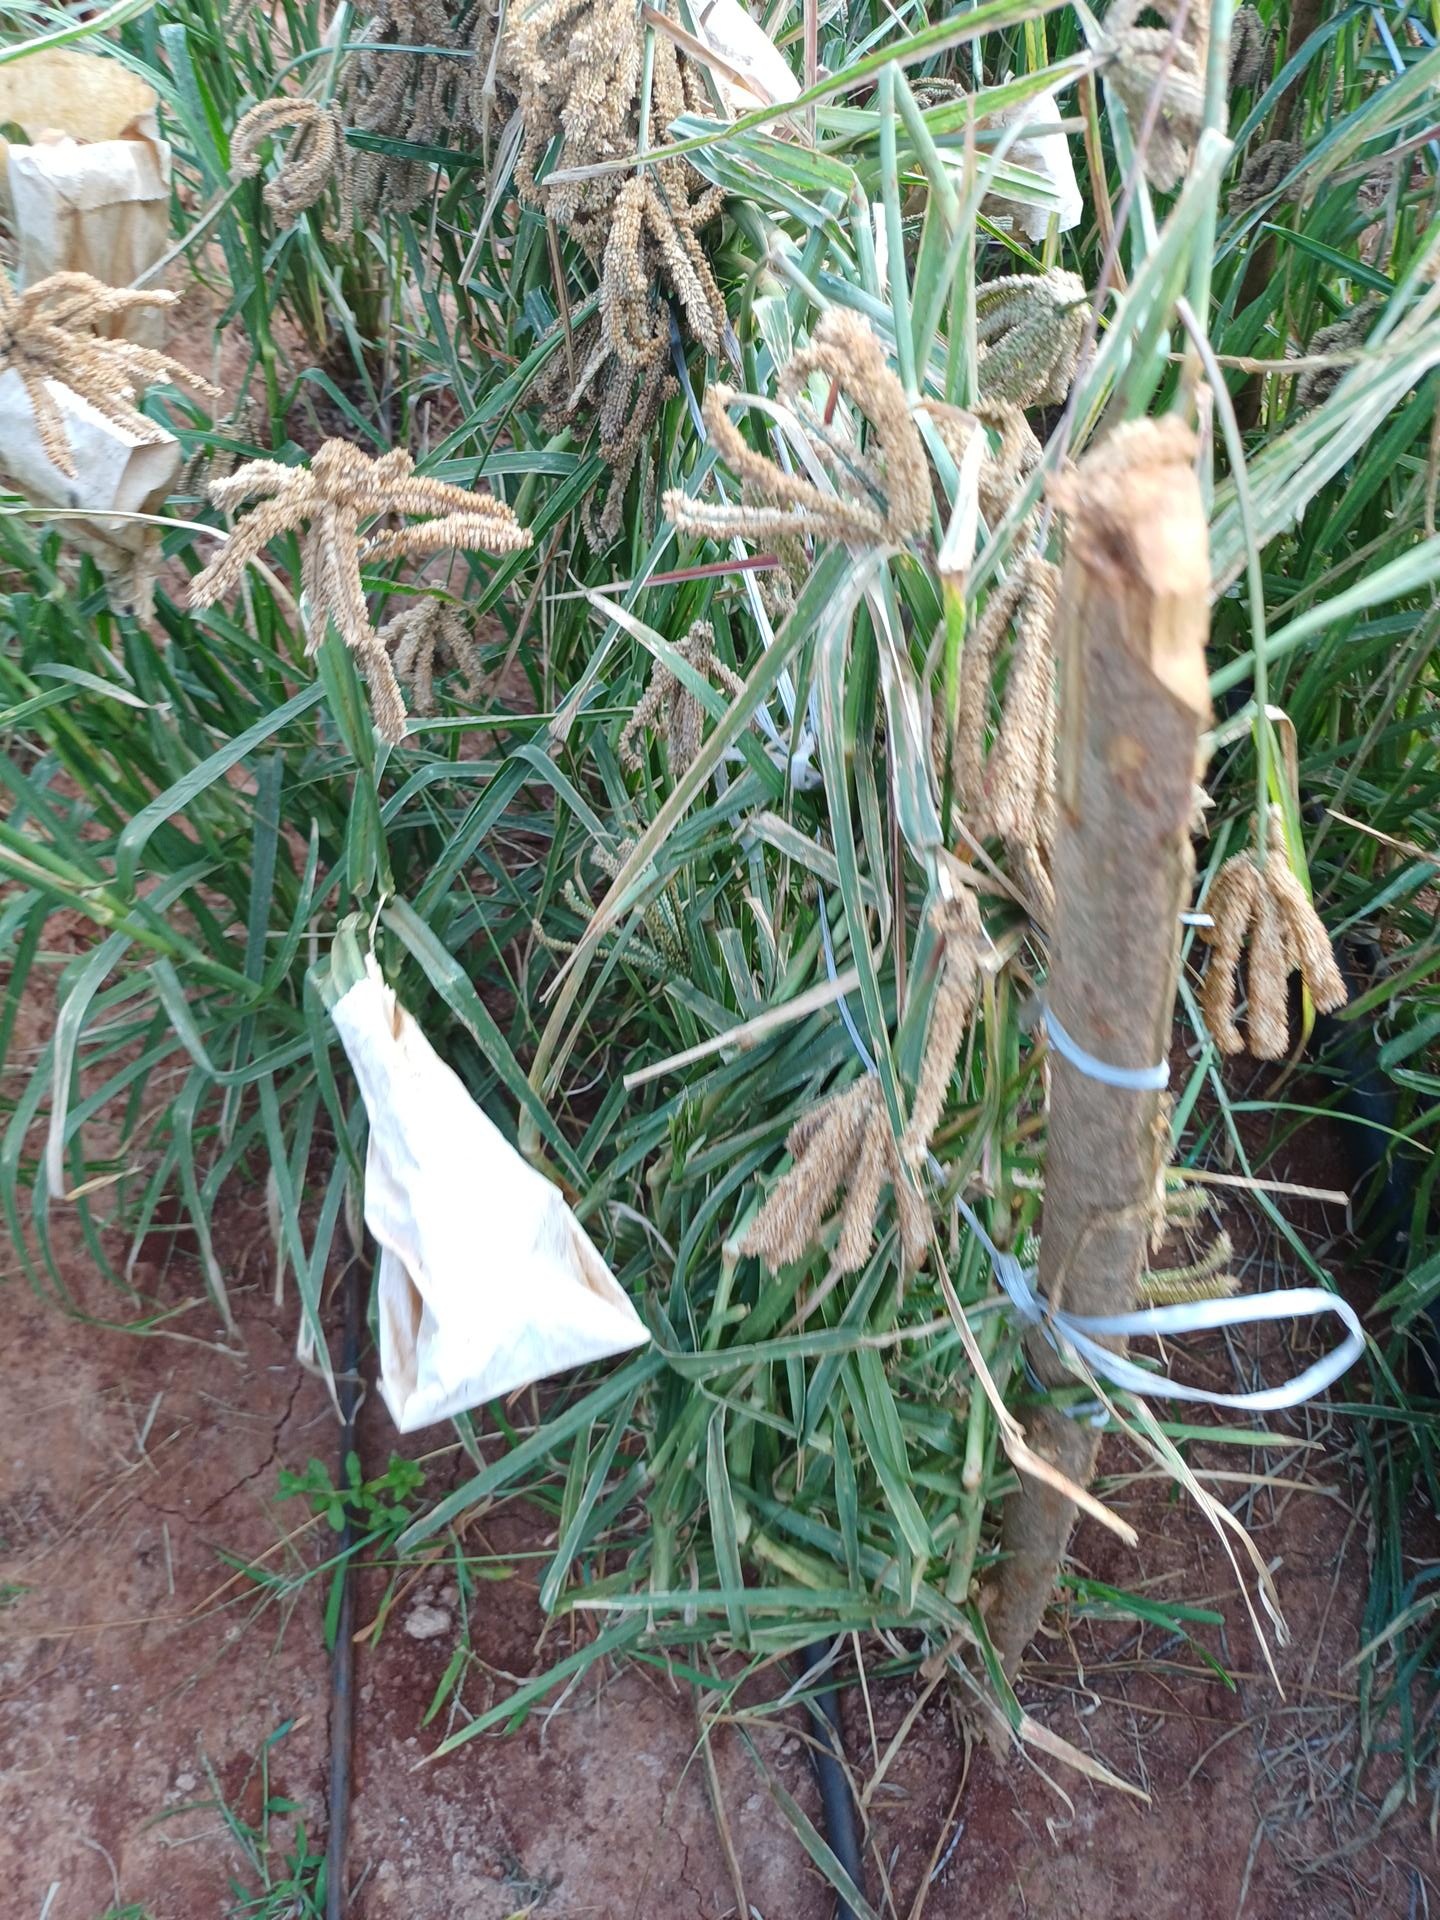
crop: finger millet
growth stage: maturity
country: Kenya
